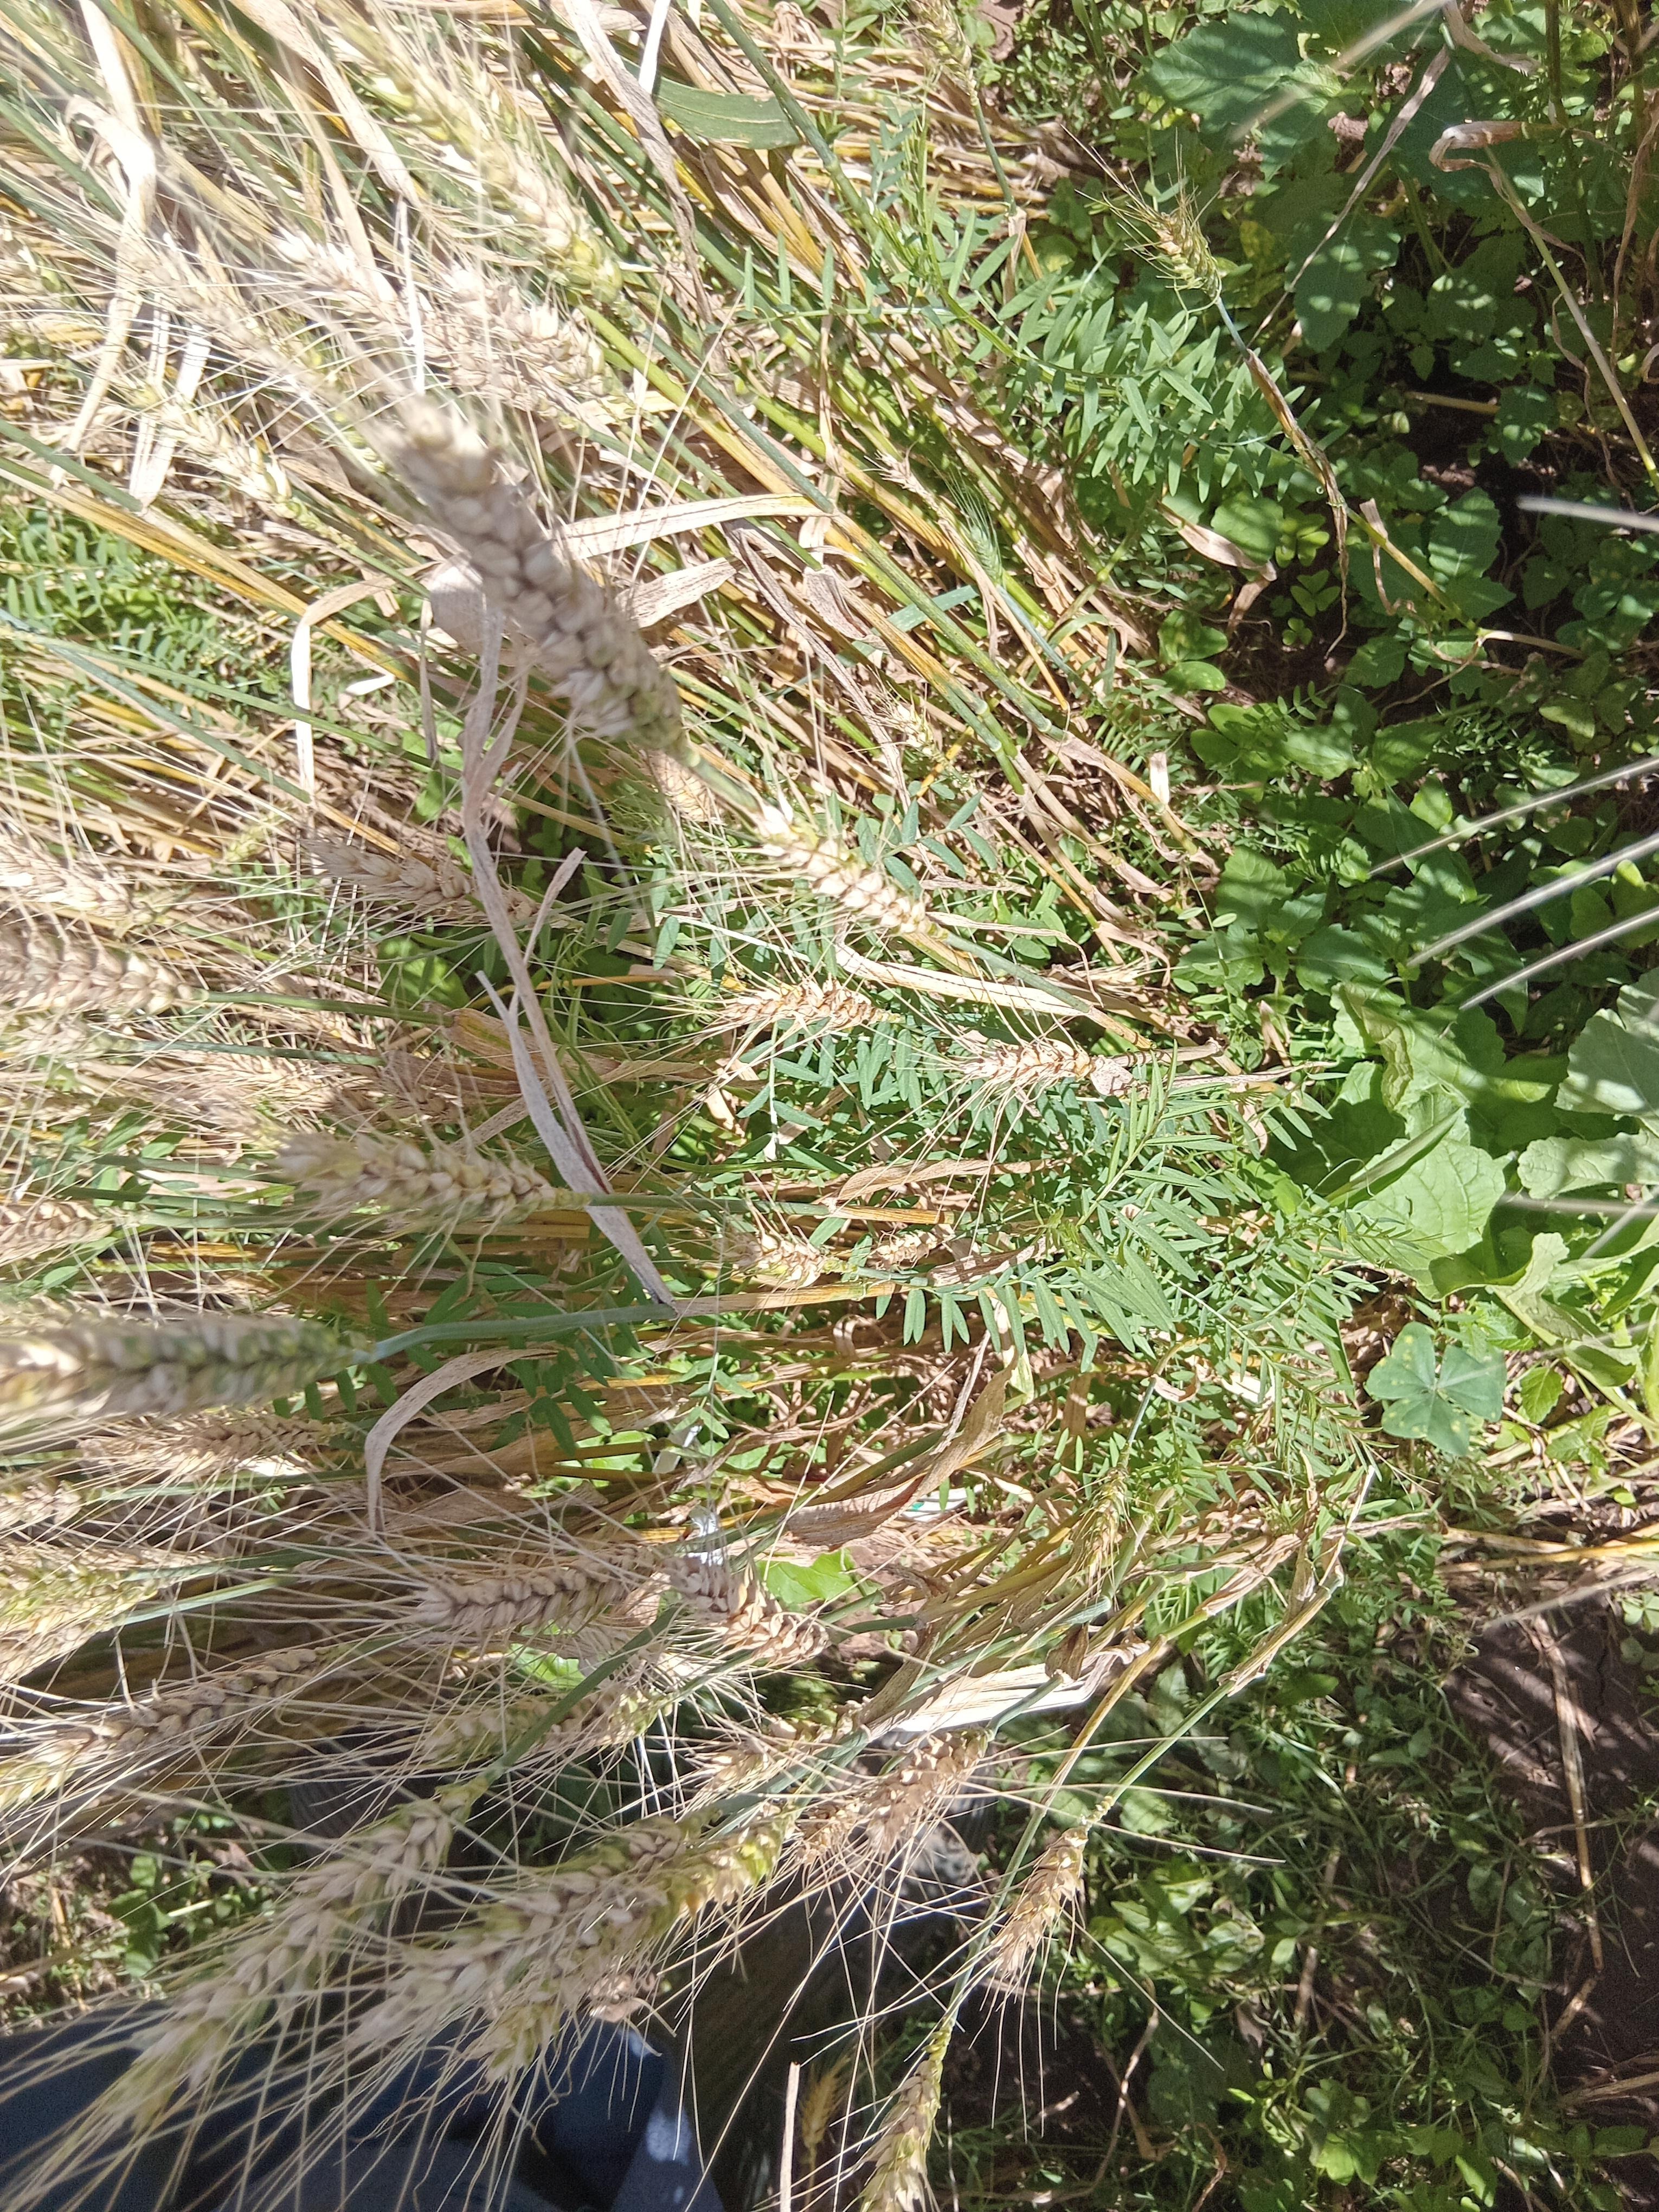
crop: wheat
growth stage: maturity
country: Kenya
